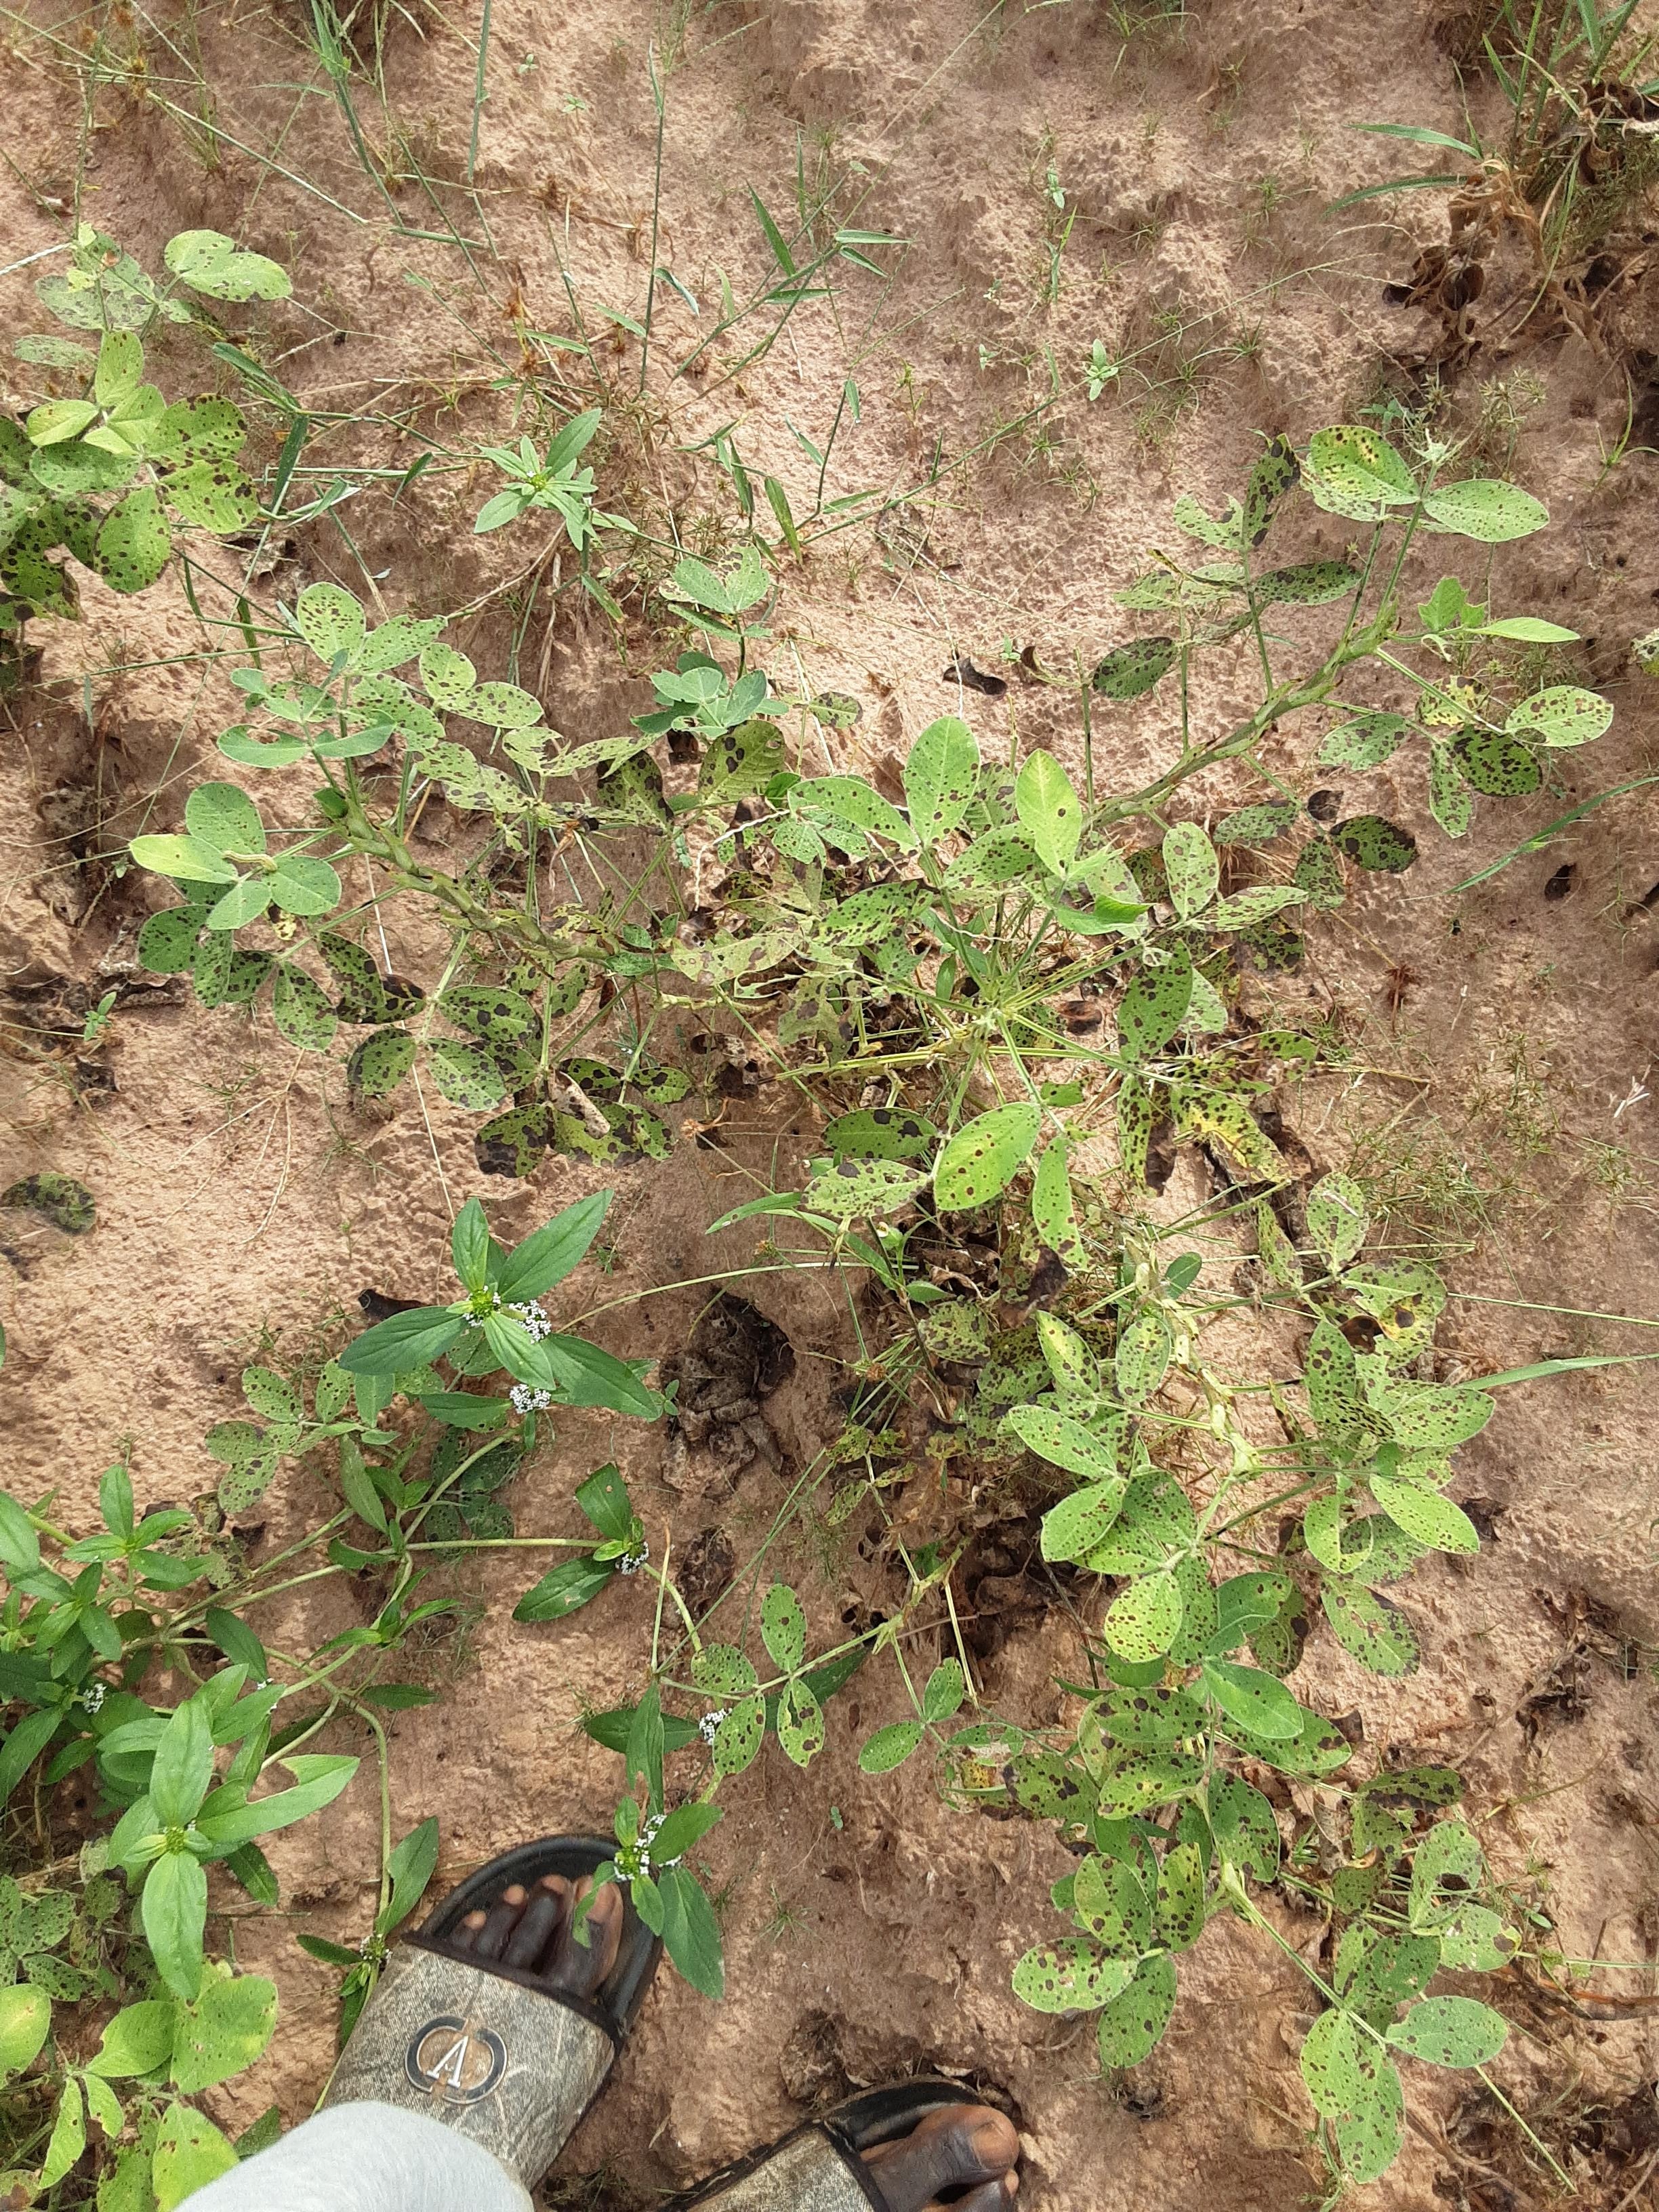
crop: groundnut
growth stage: flowering
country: Senegal
